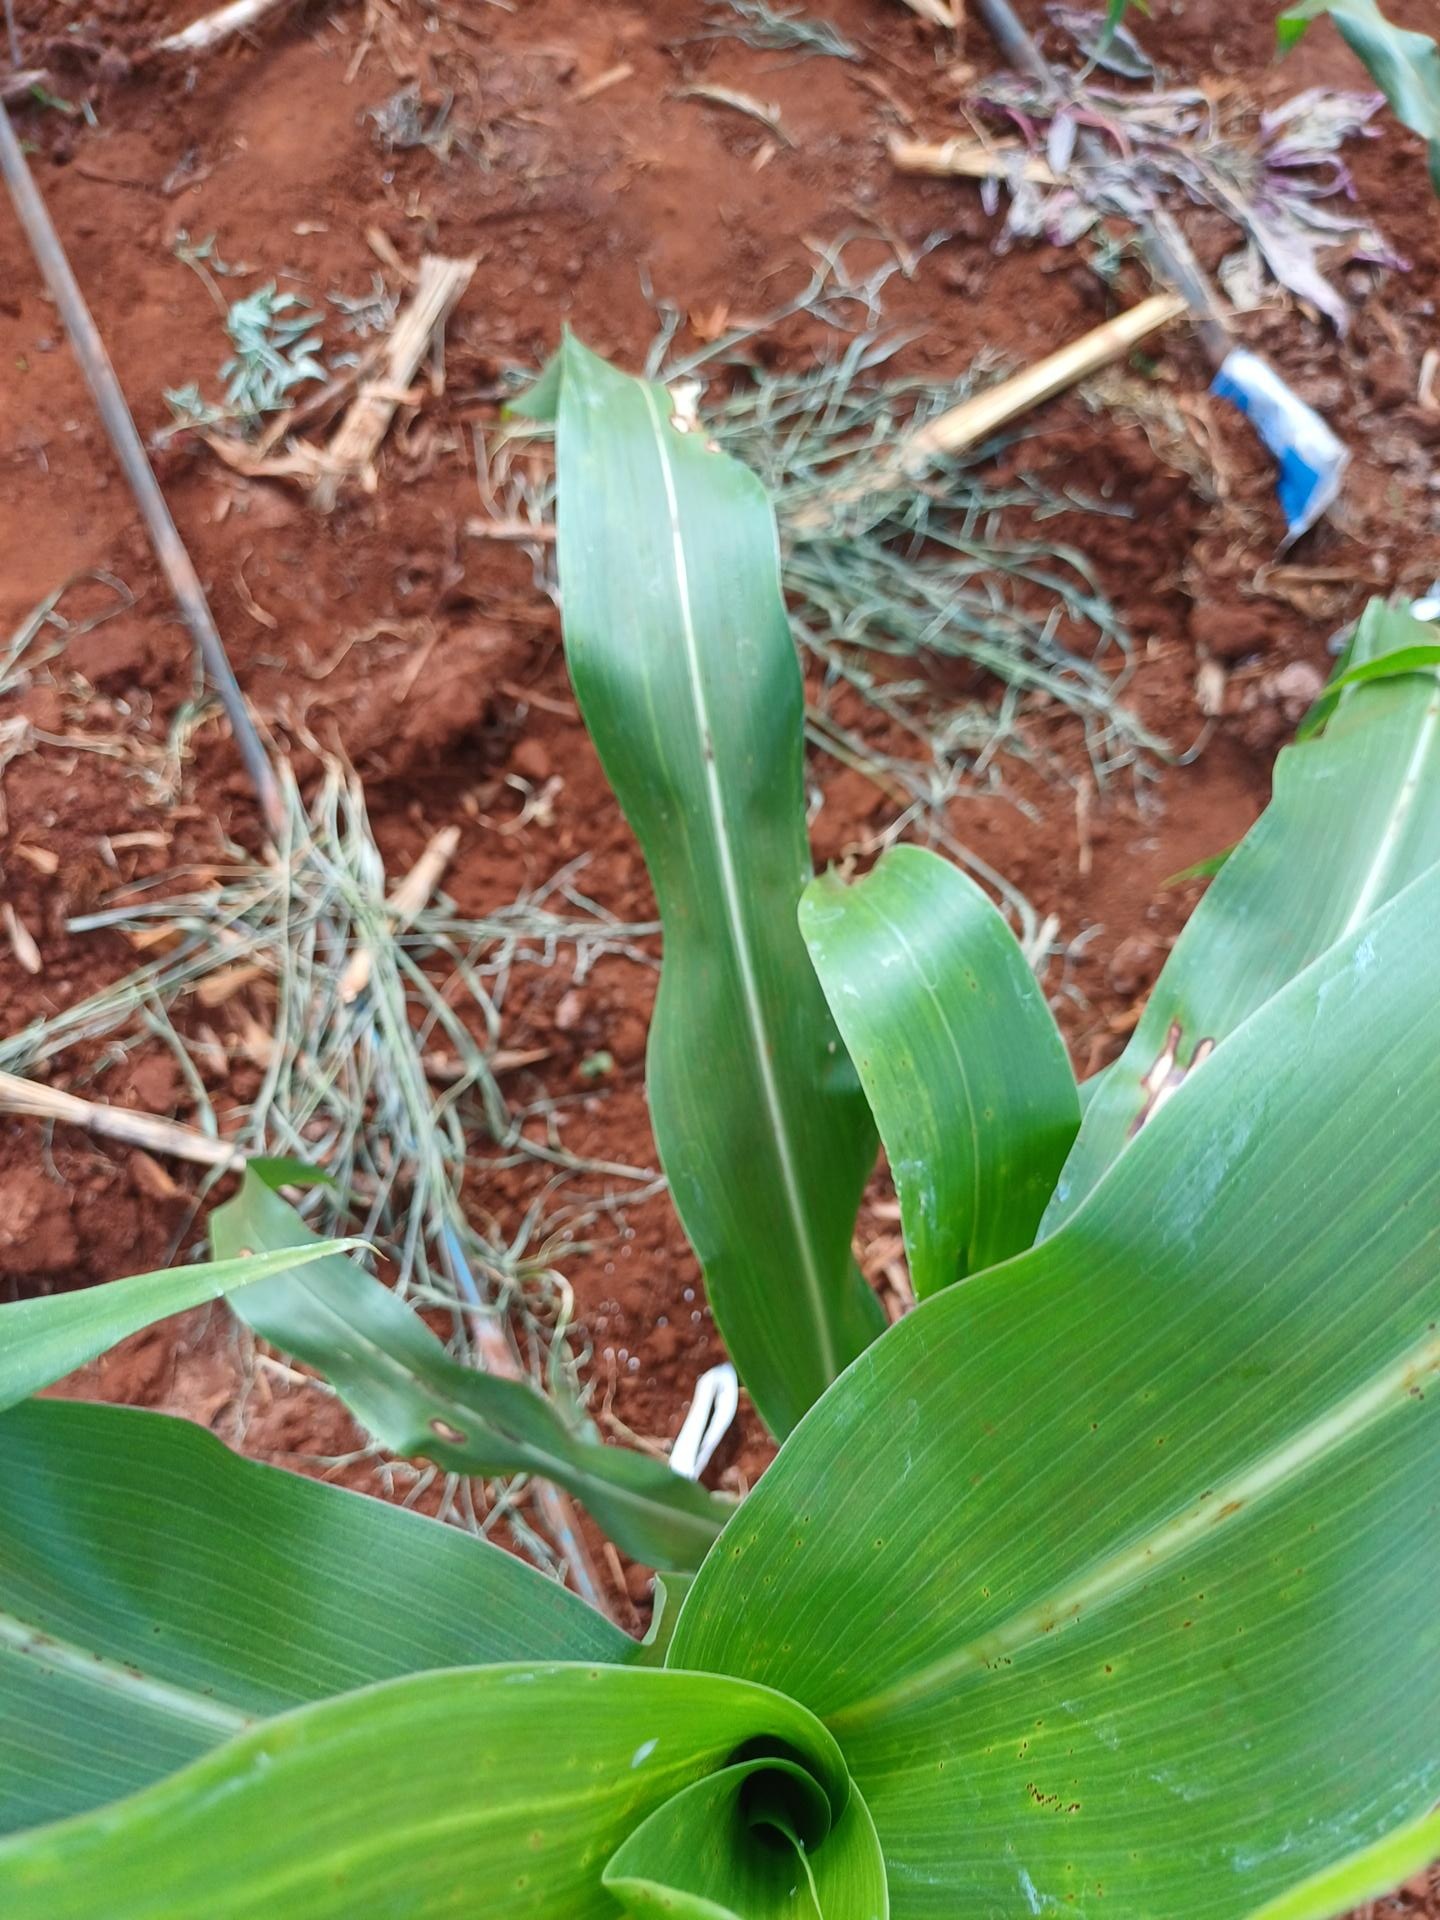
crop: sorghum
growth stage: vegetative
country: Kenya
